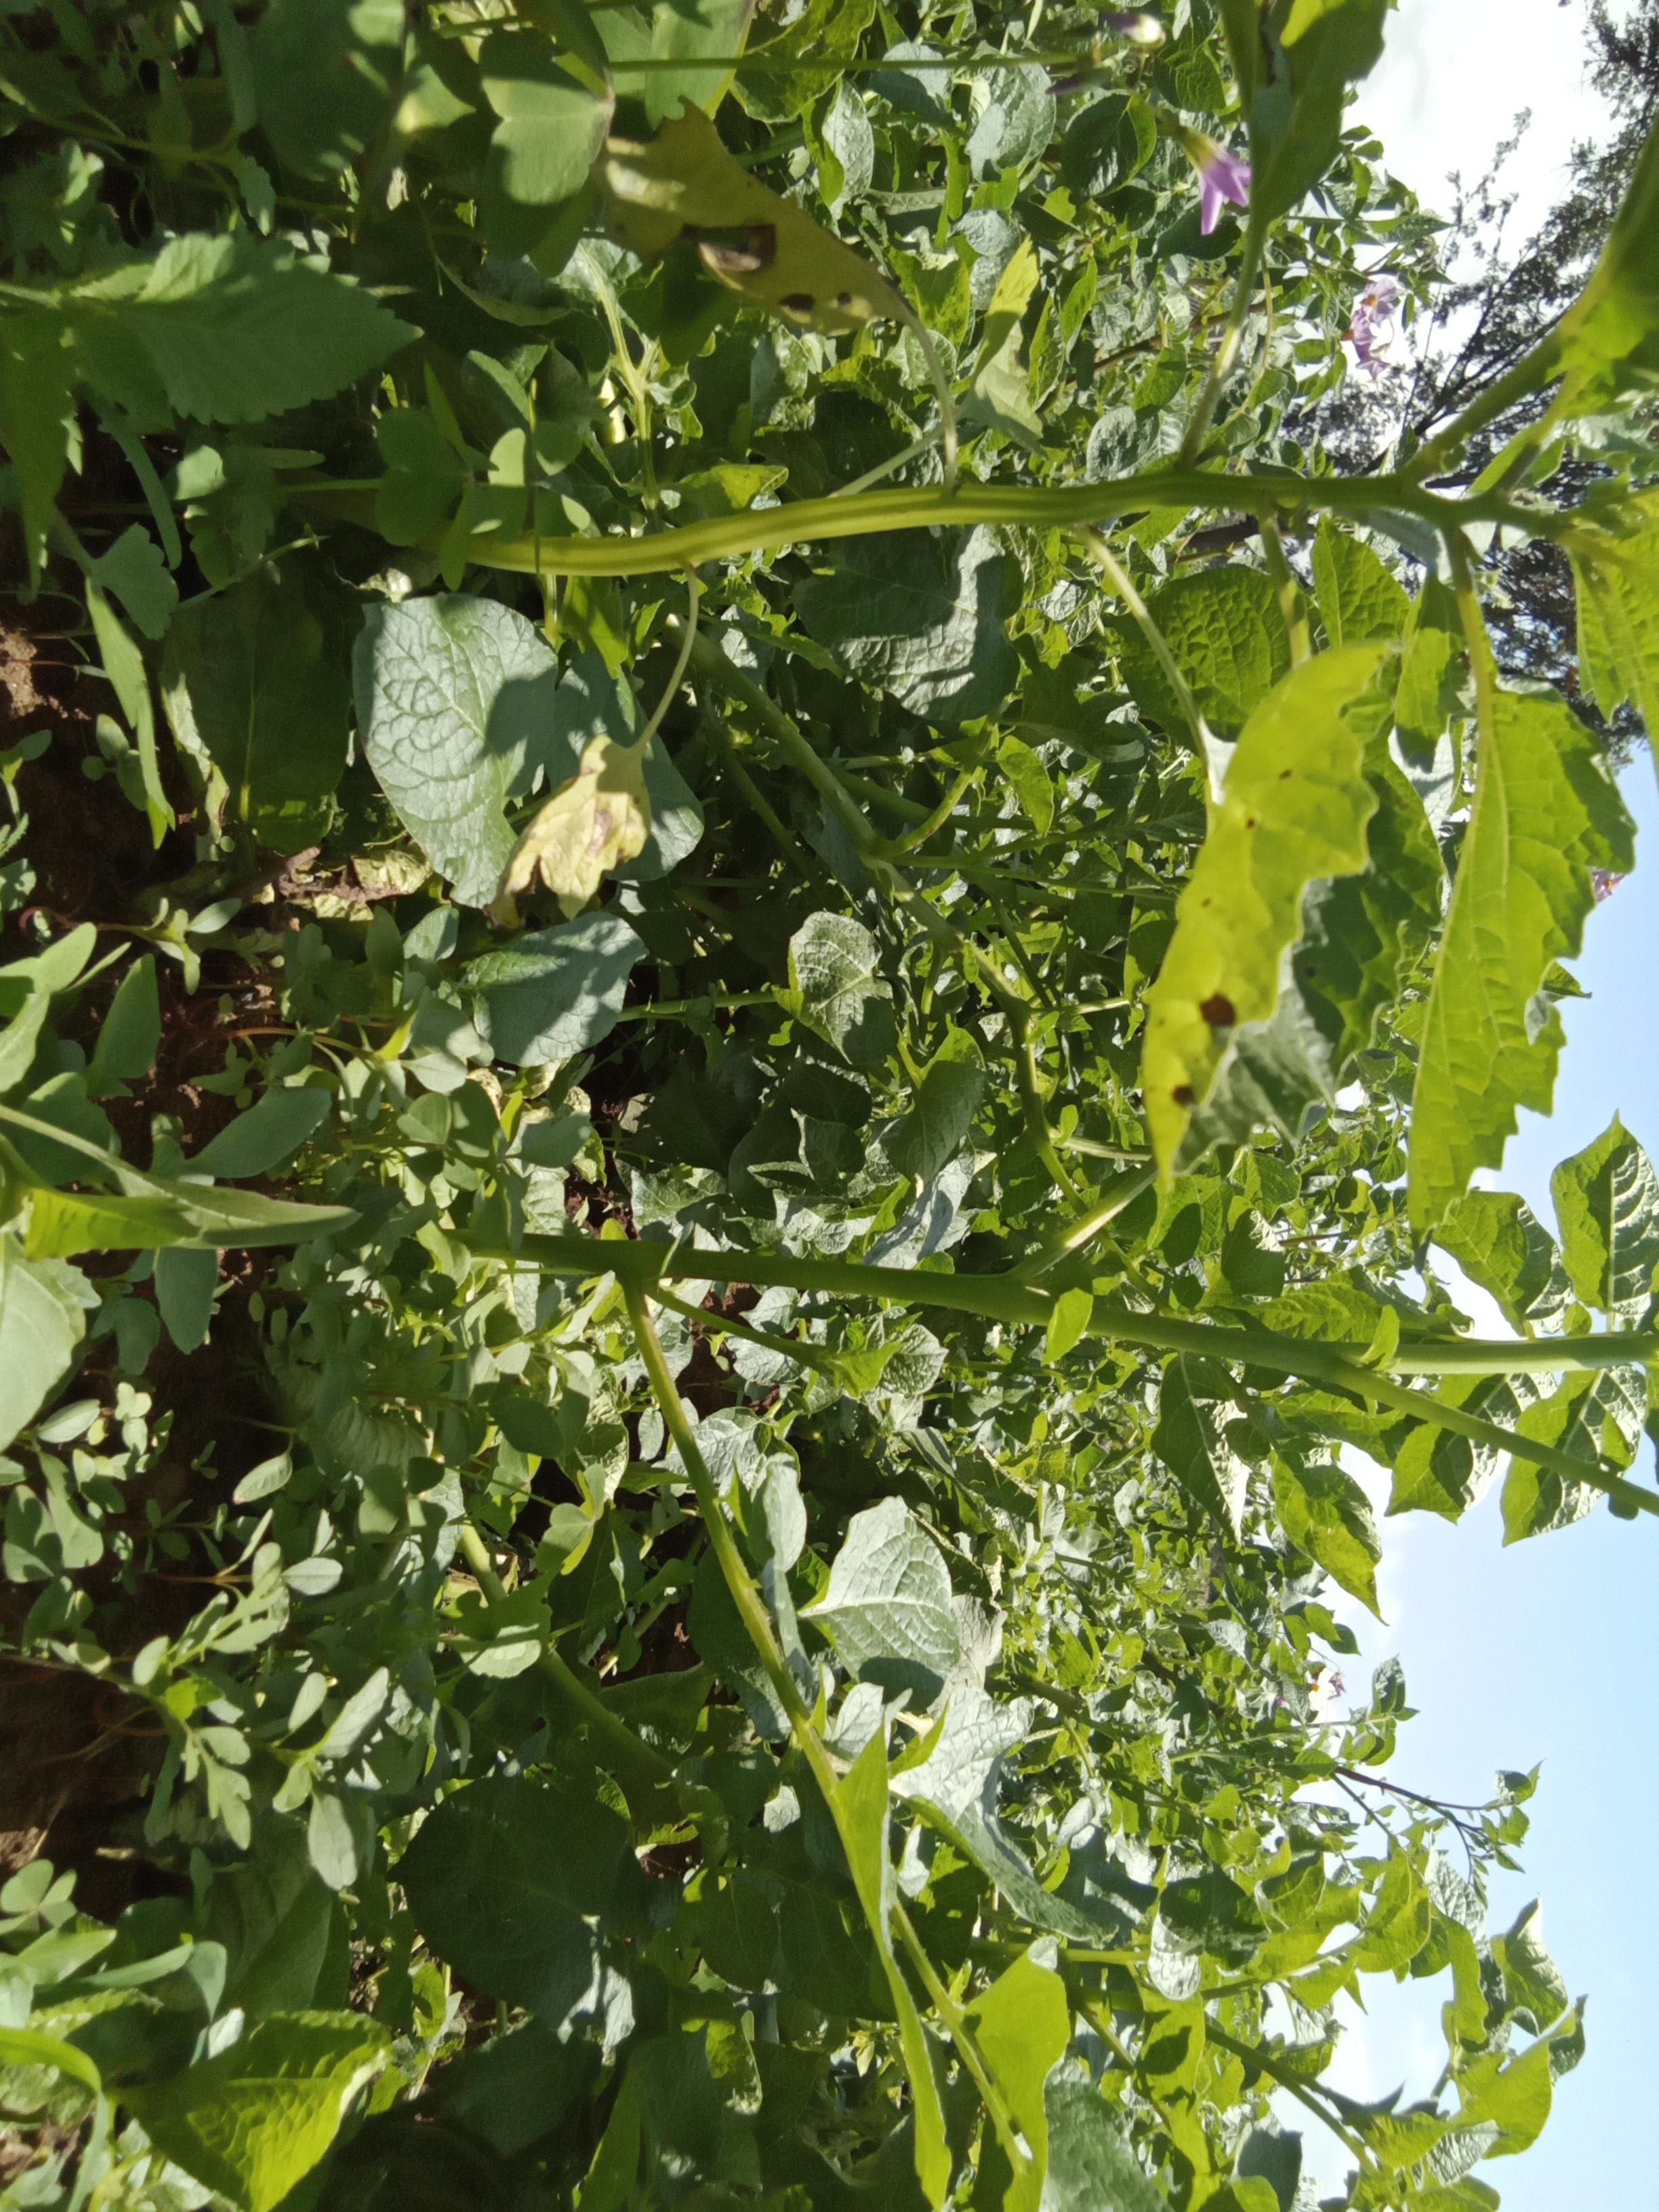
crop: potato
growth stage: flowering
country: Kenya
